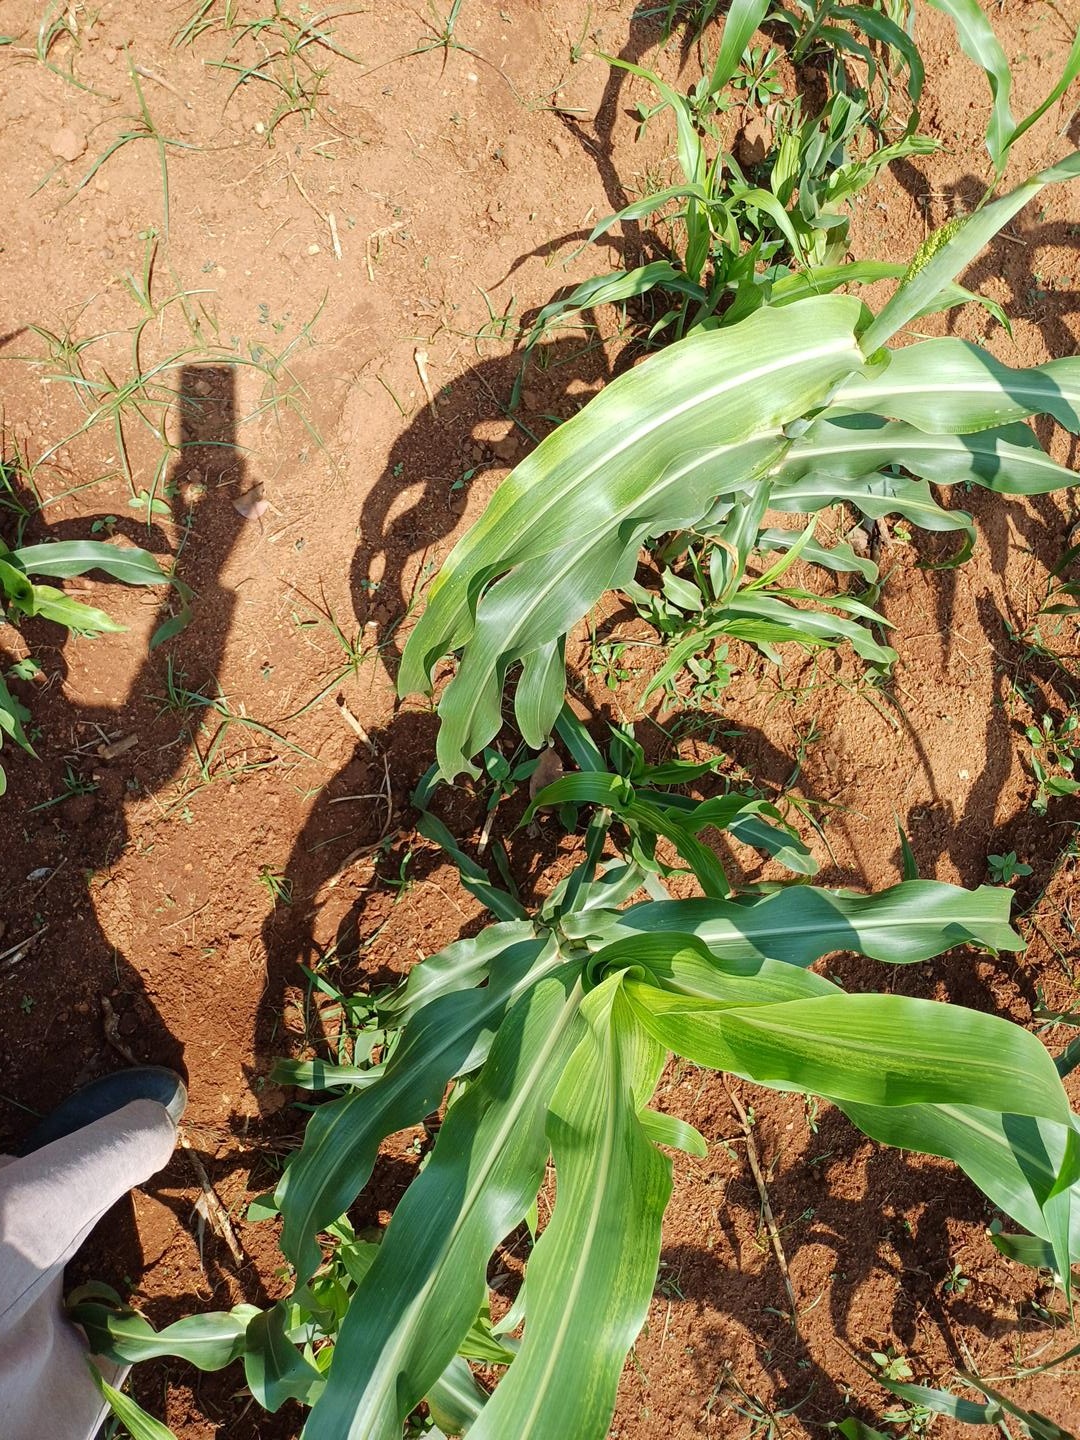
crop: sorghum
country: Kenya
